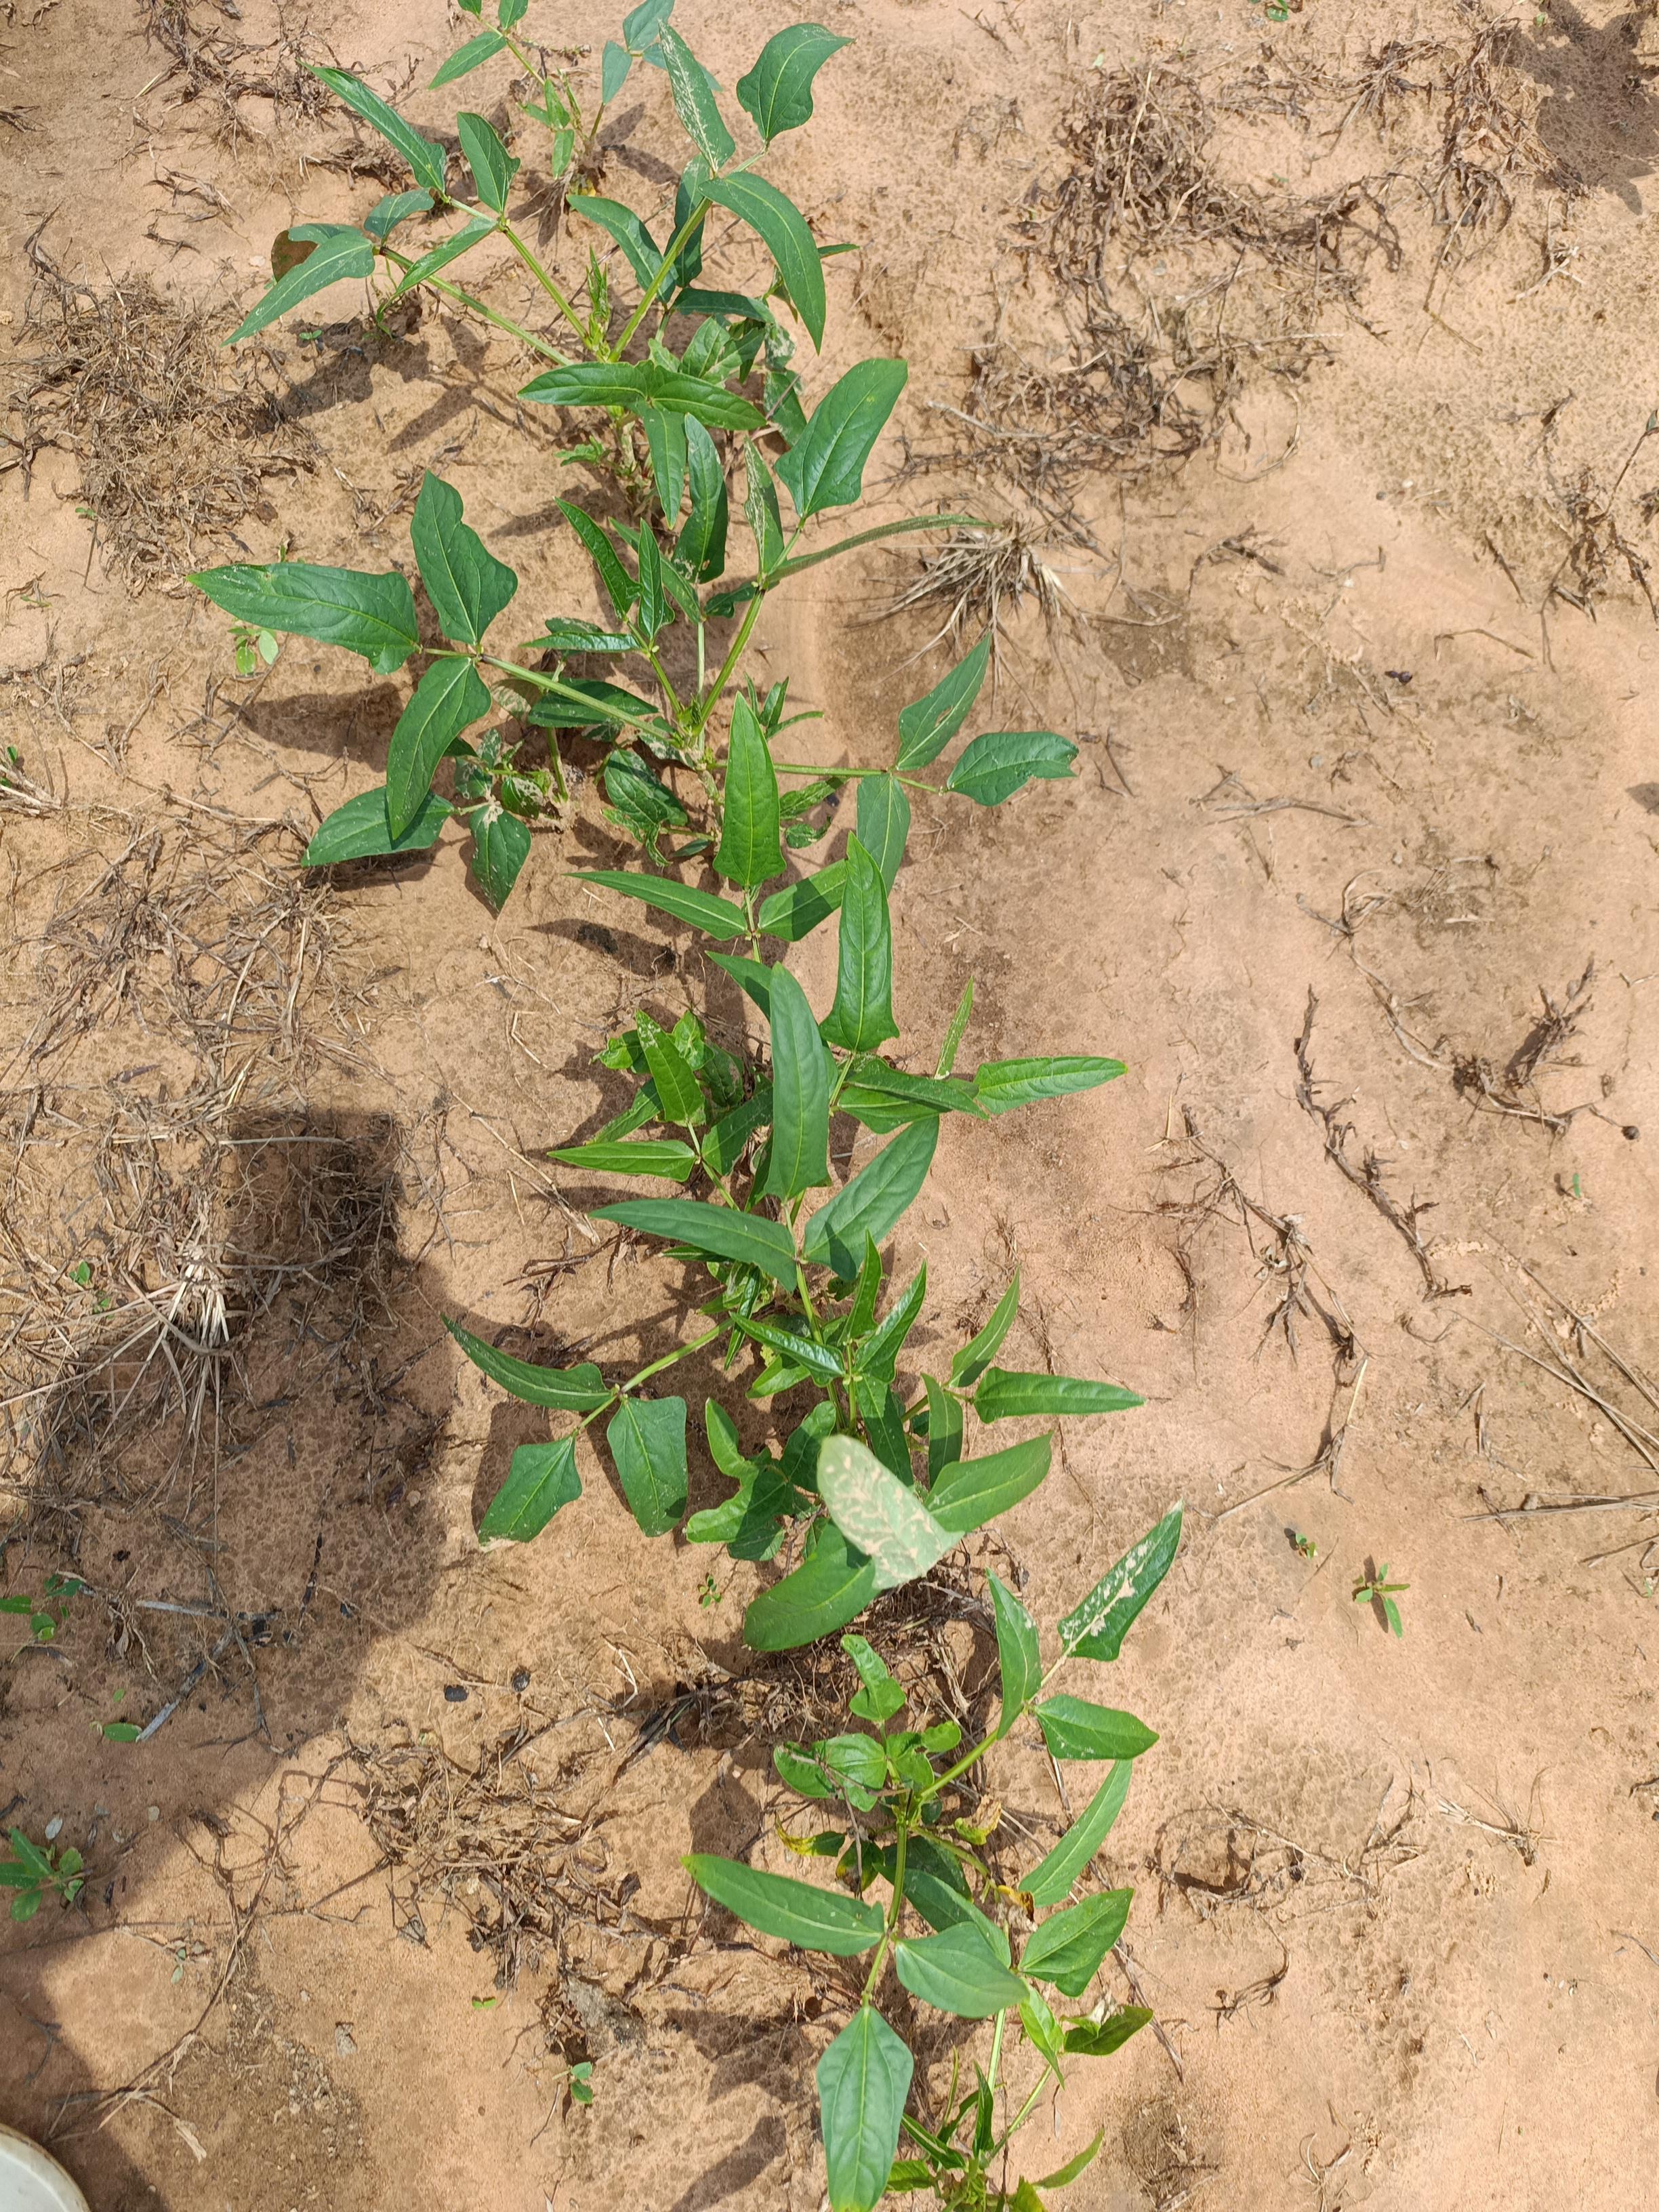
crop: cowpea
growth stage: emergence
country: Nigeria
